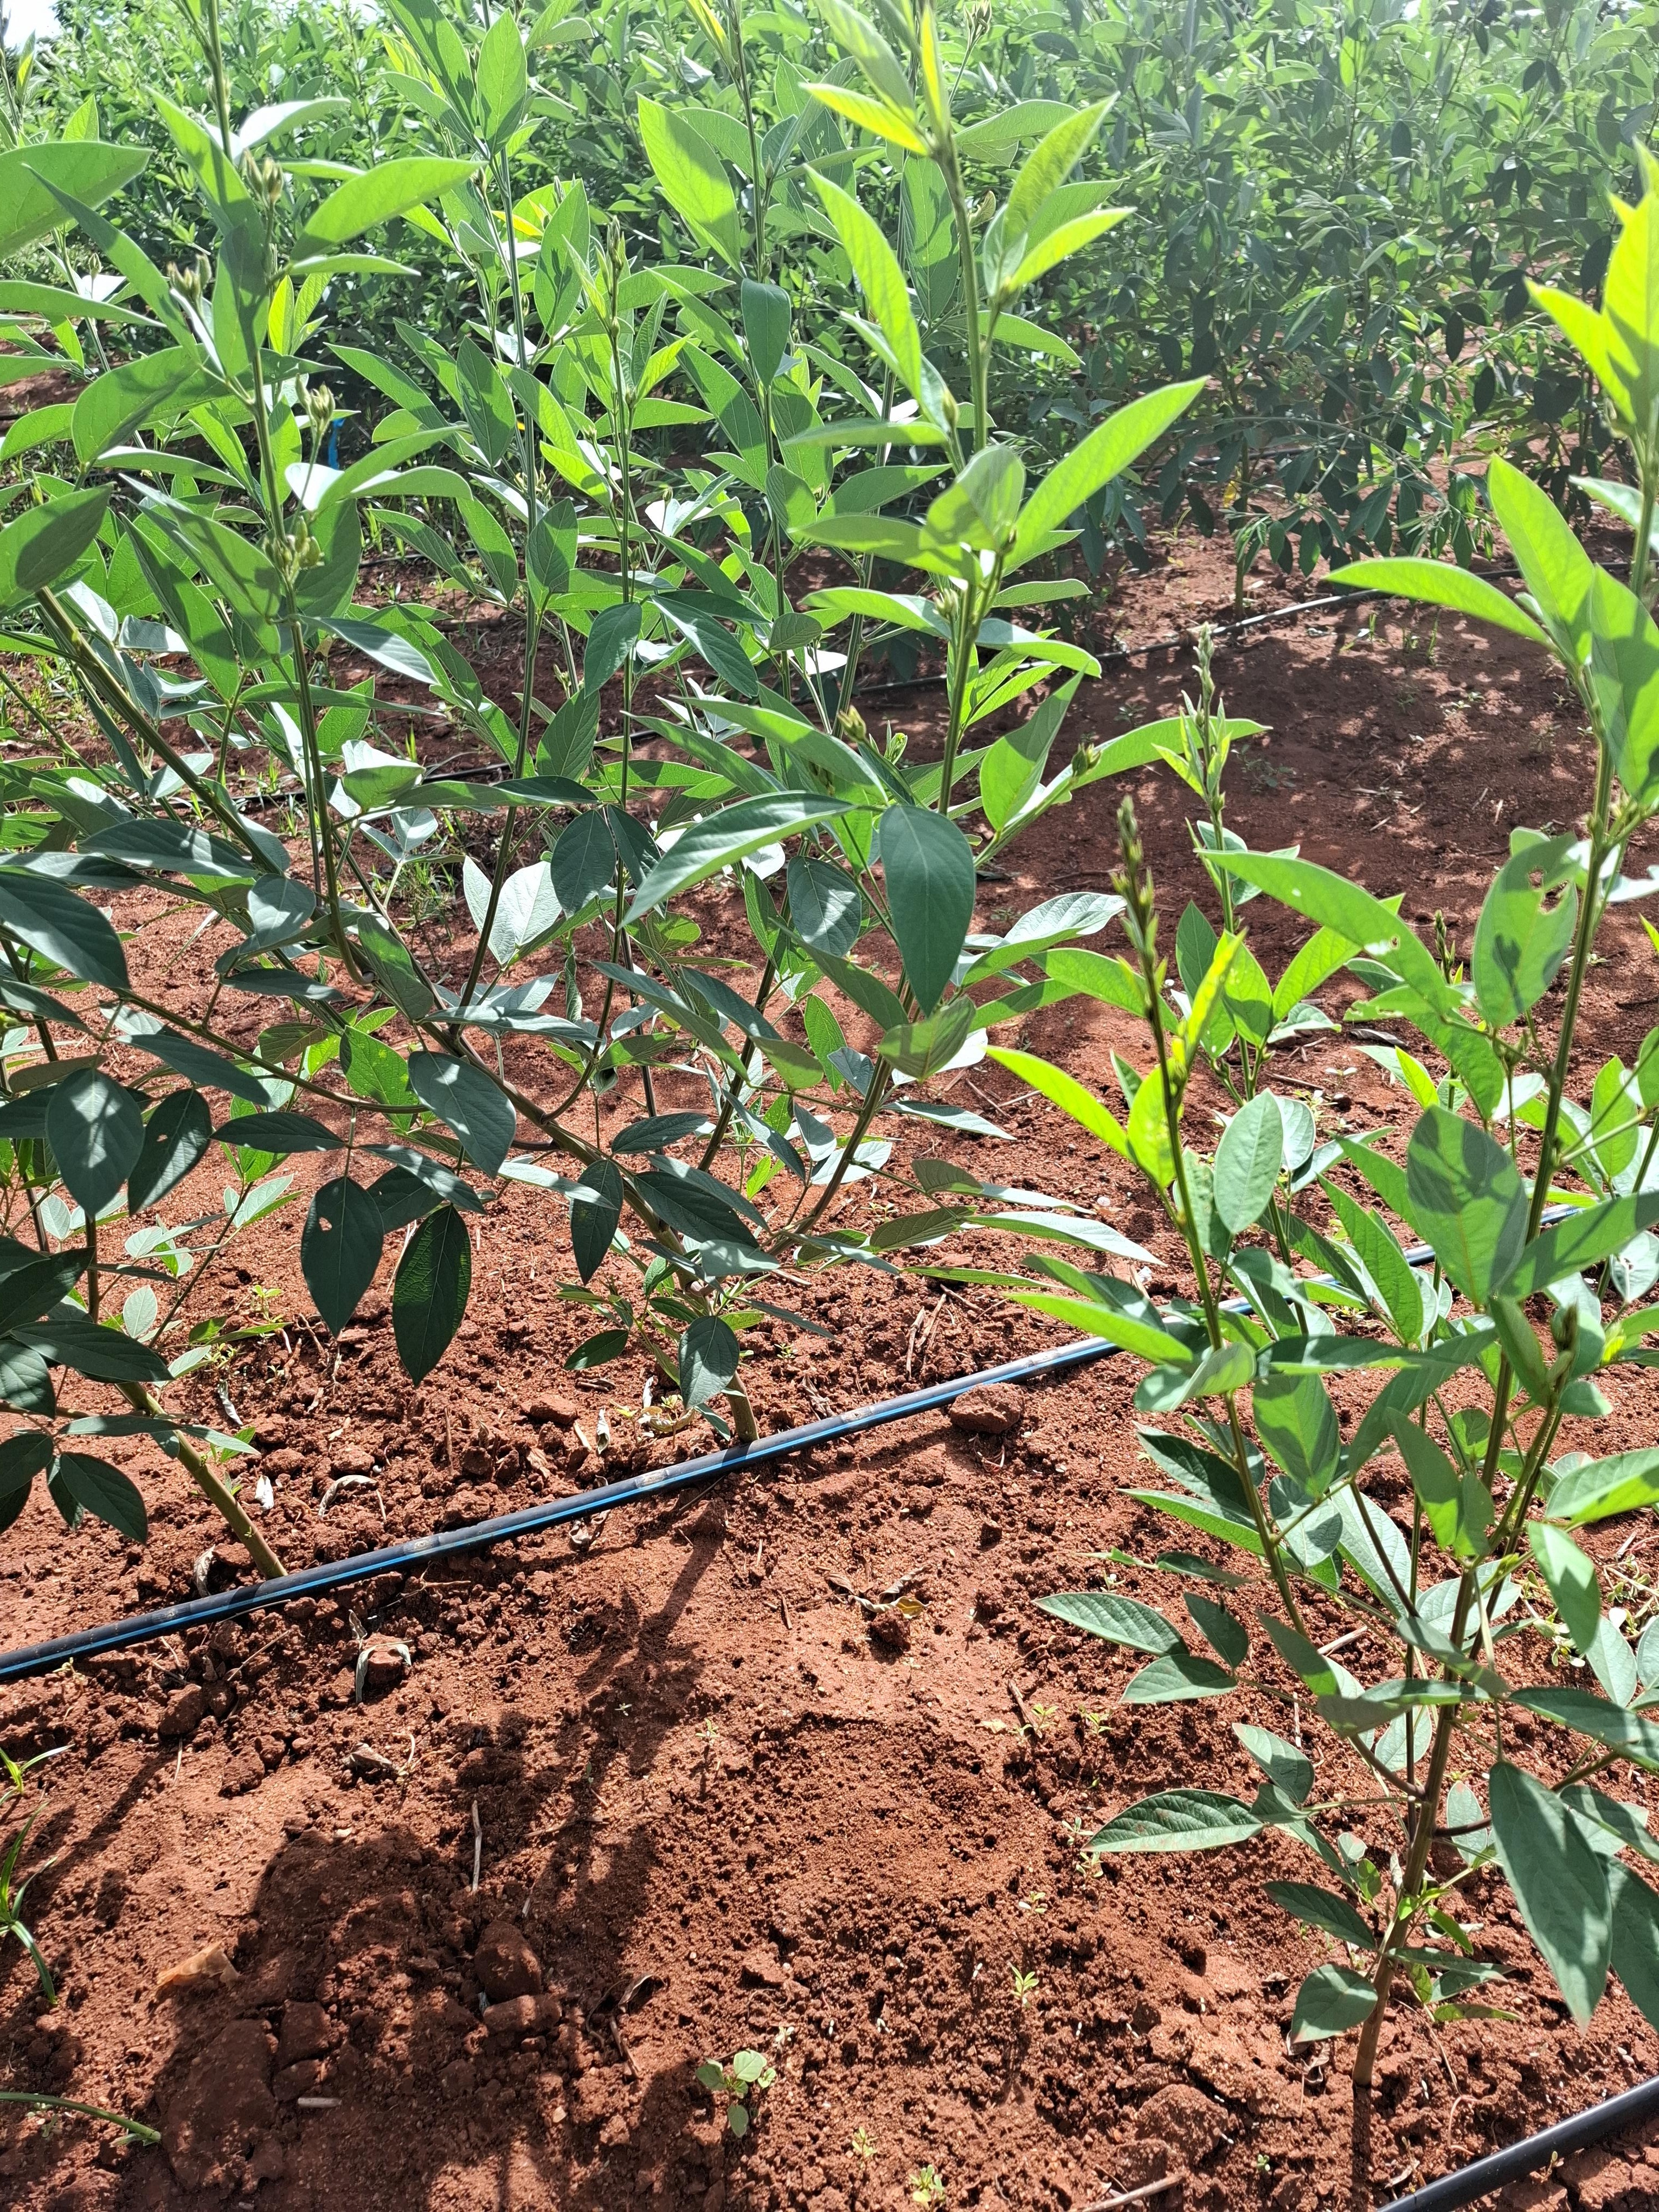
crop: pigeonpea
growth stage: flowering
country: Kenya
